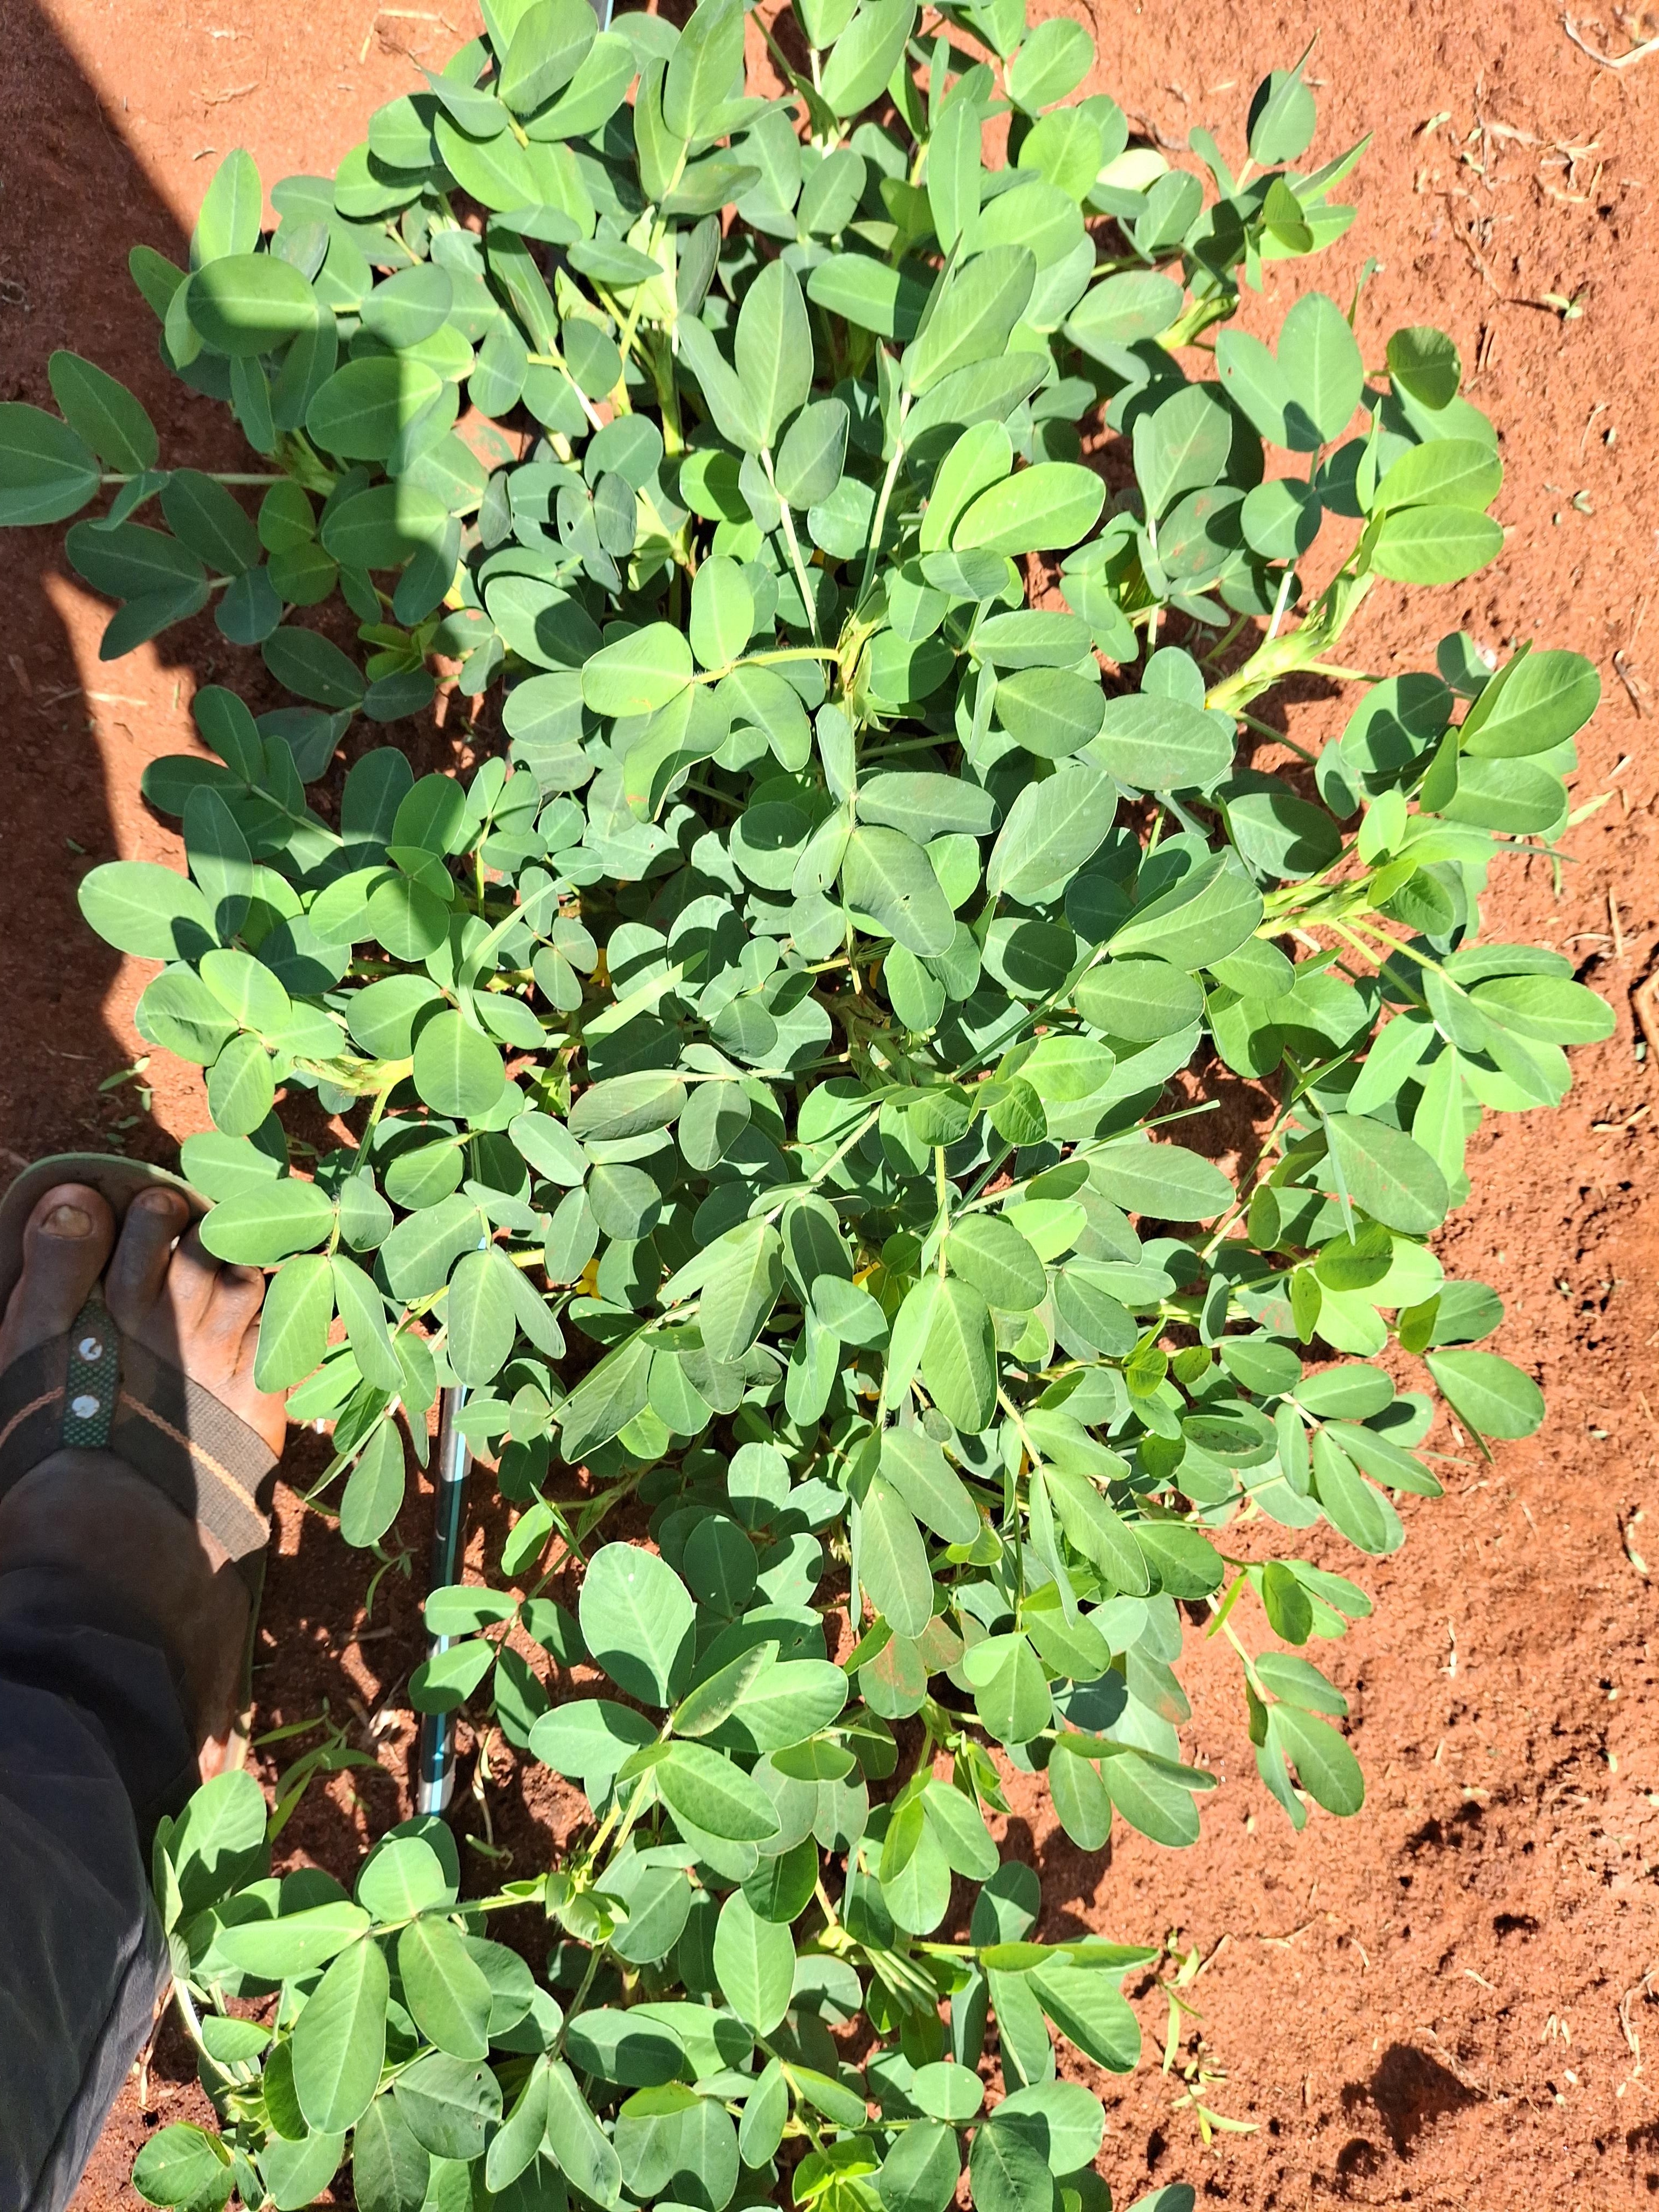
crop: groundnut
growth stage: flowering
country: Kenya
